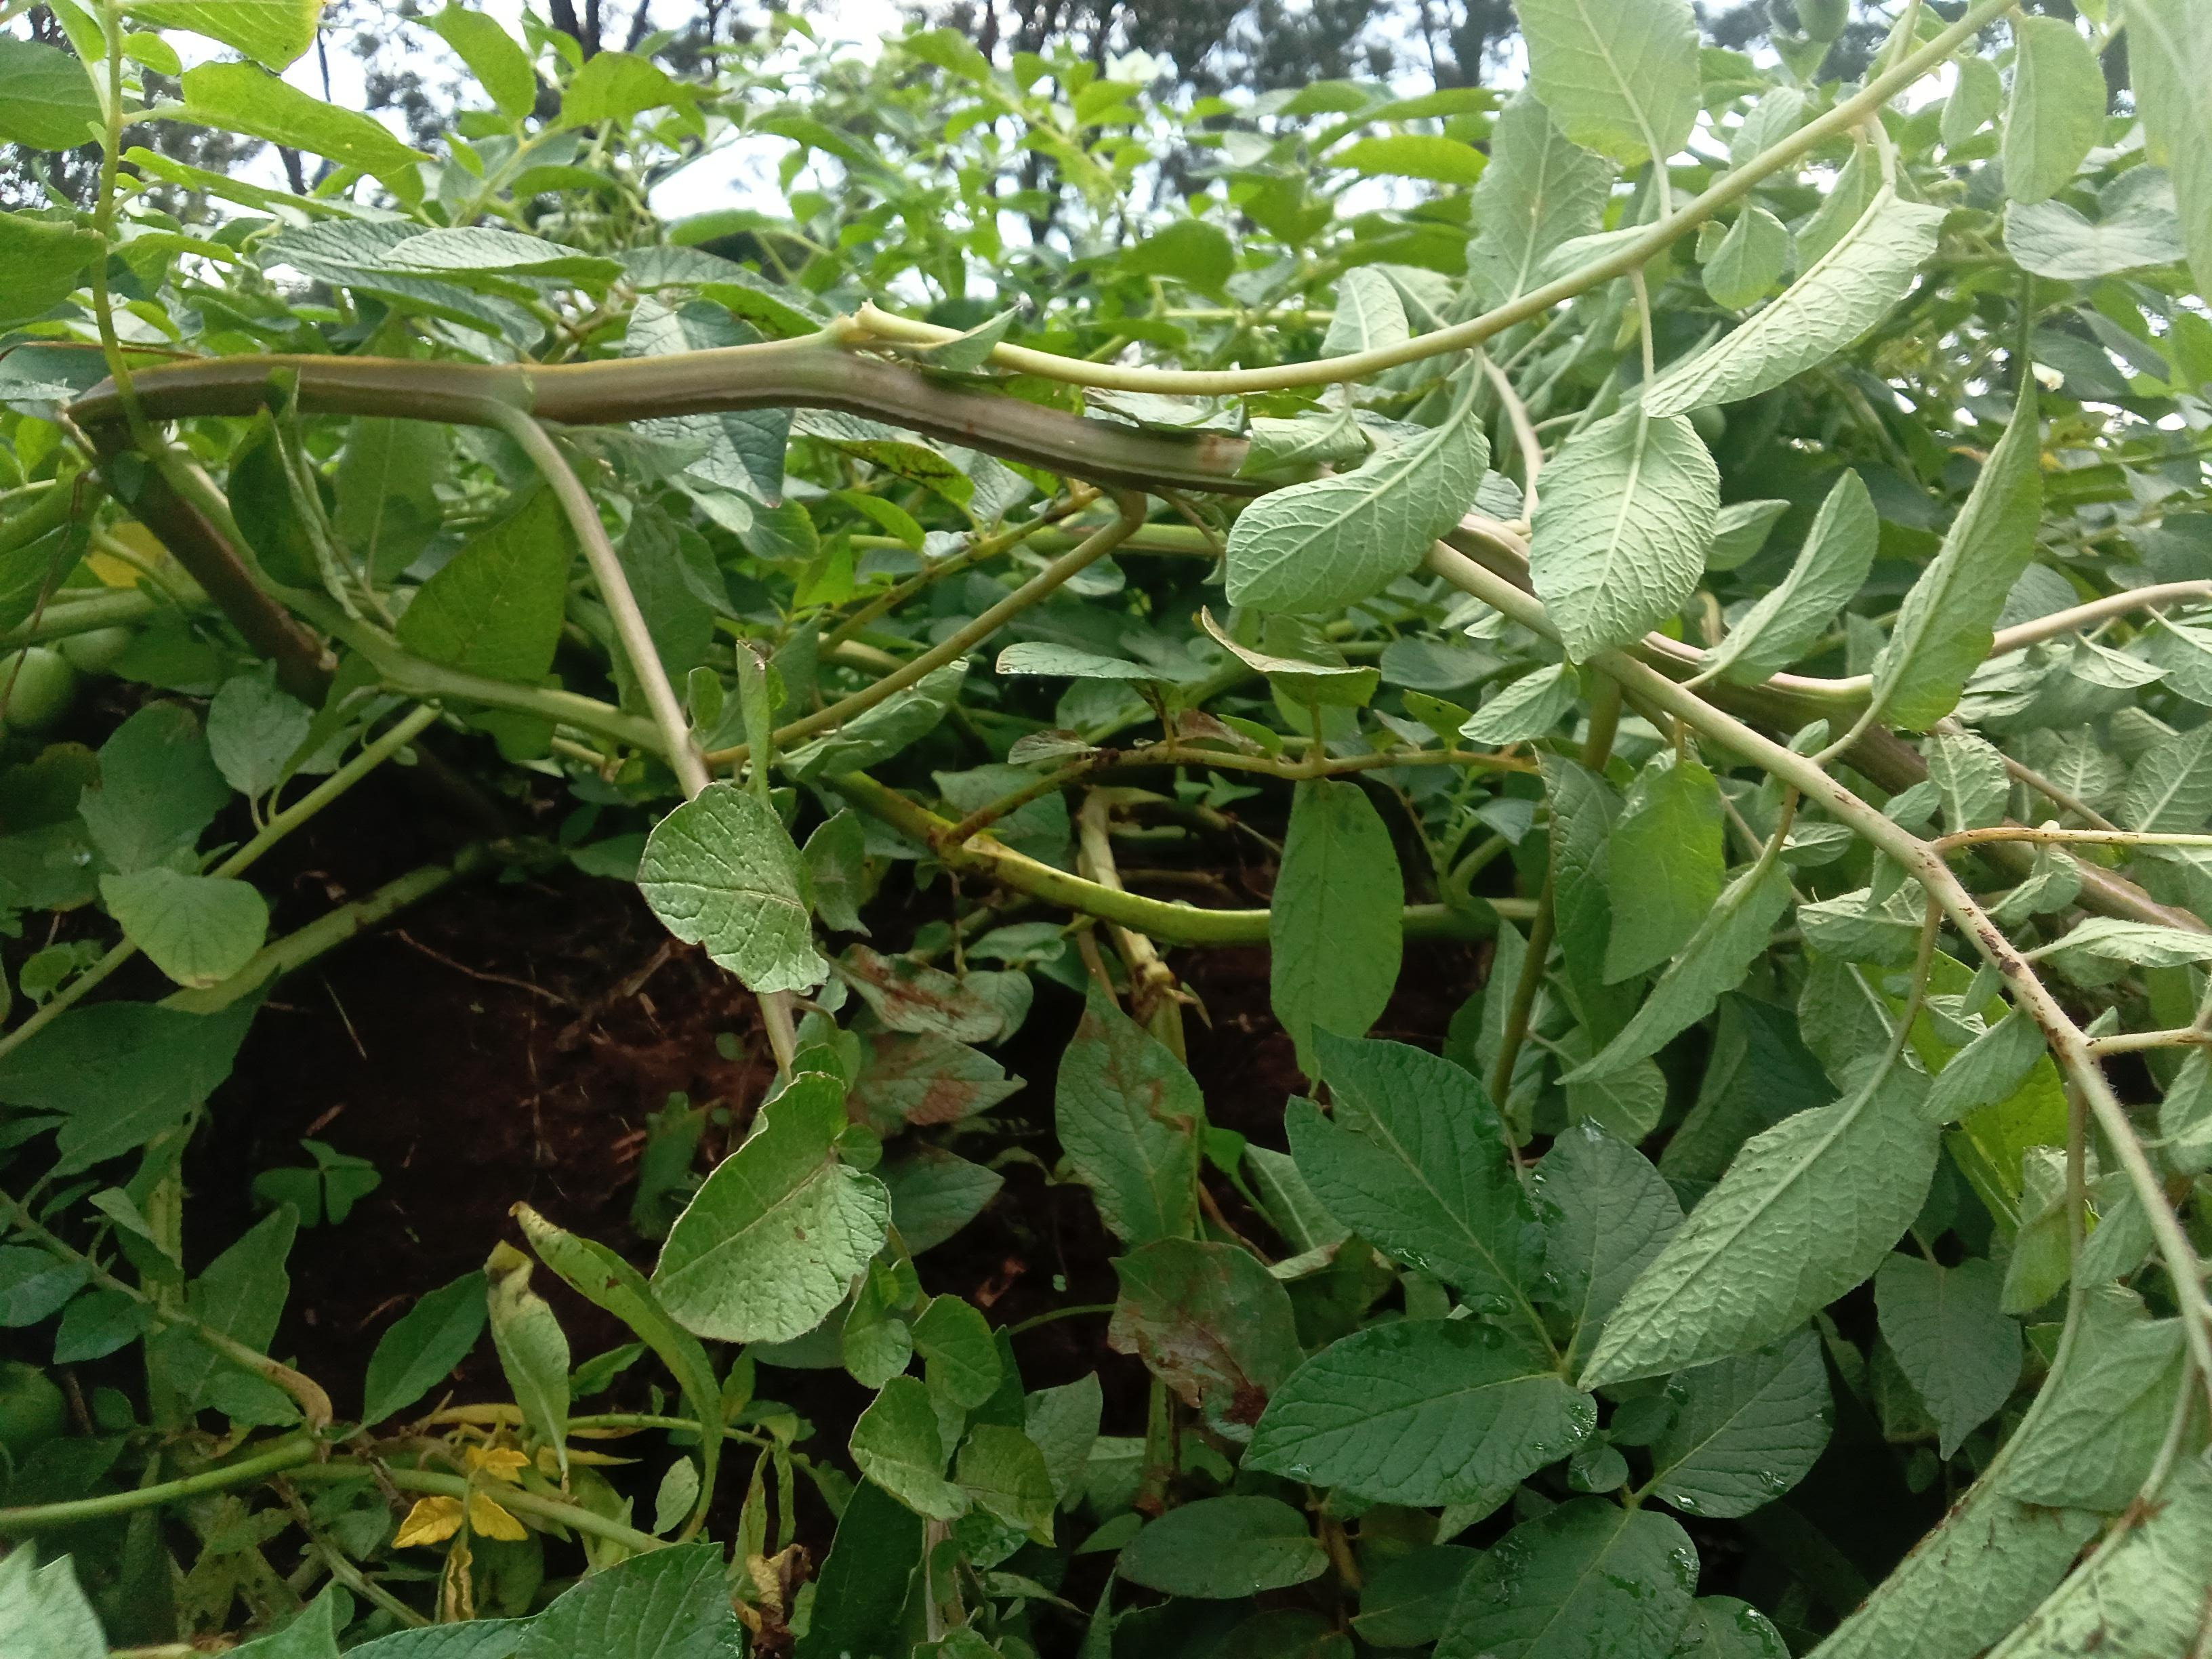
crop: potato
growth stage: harvest maturity
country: Kenya
